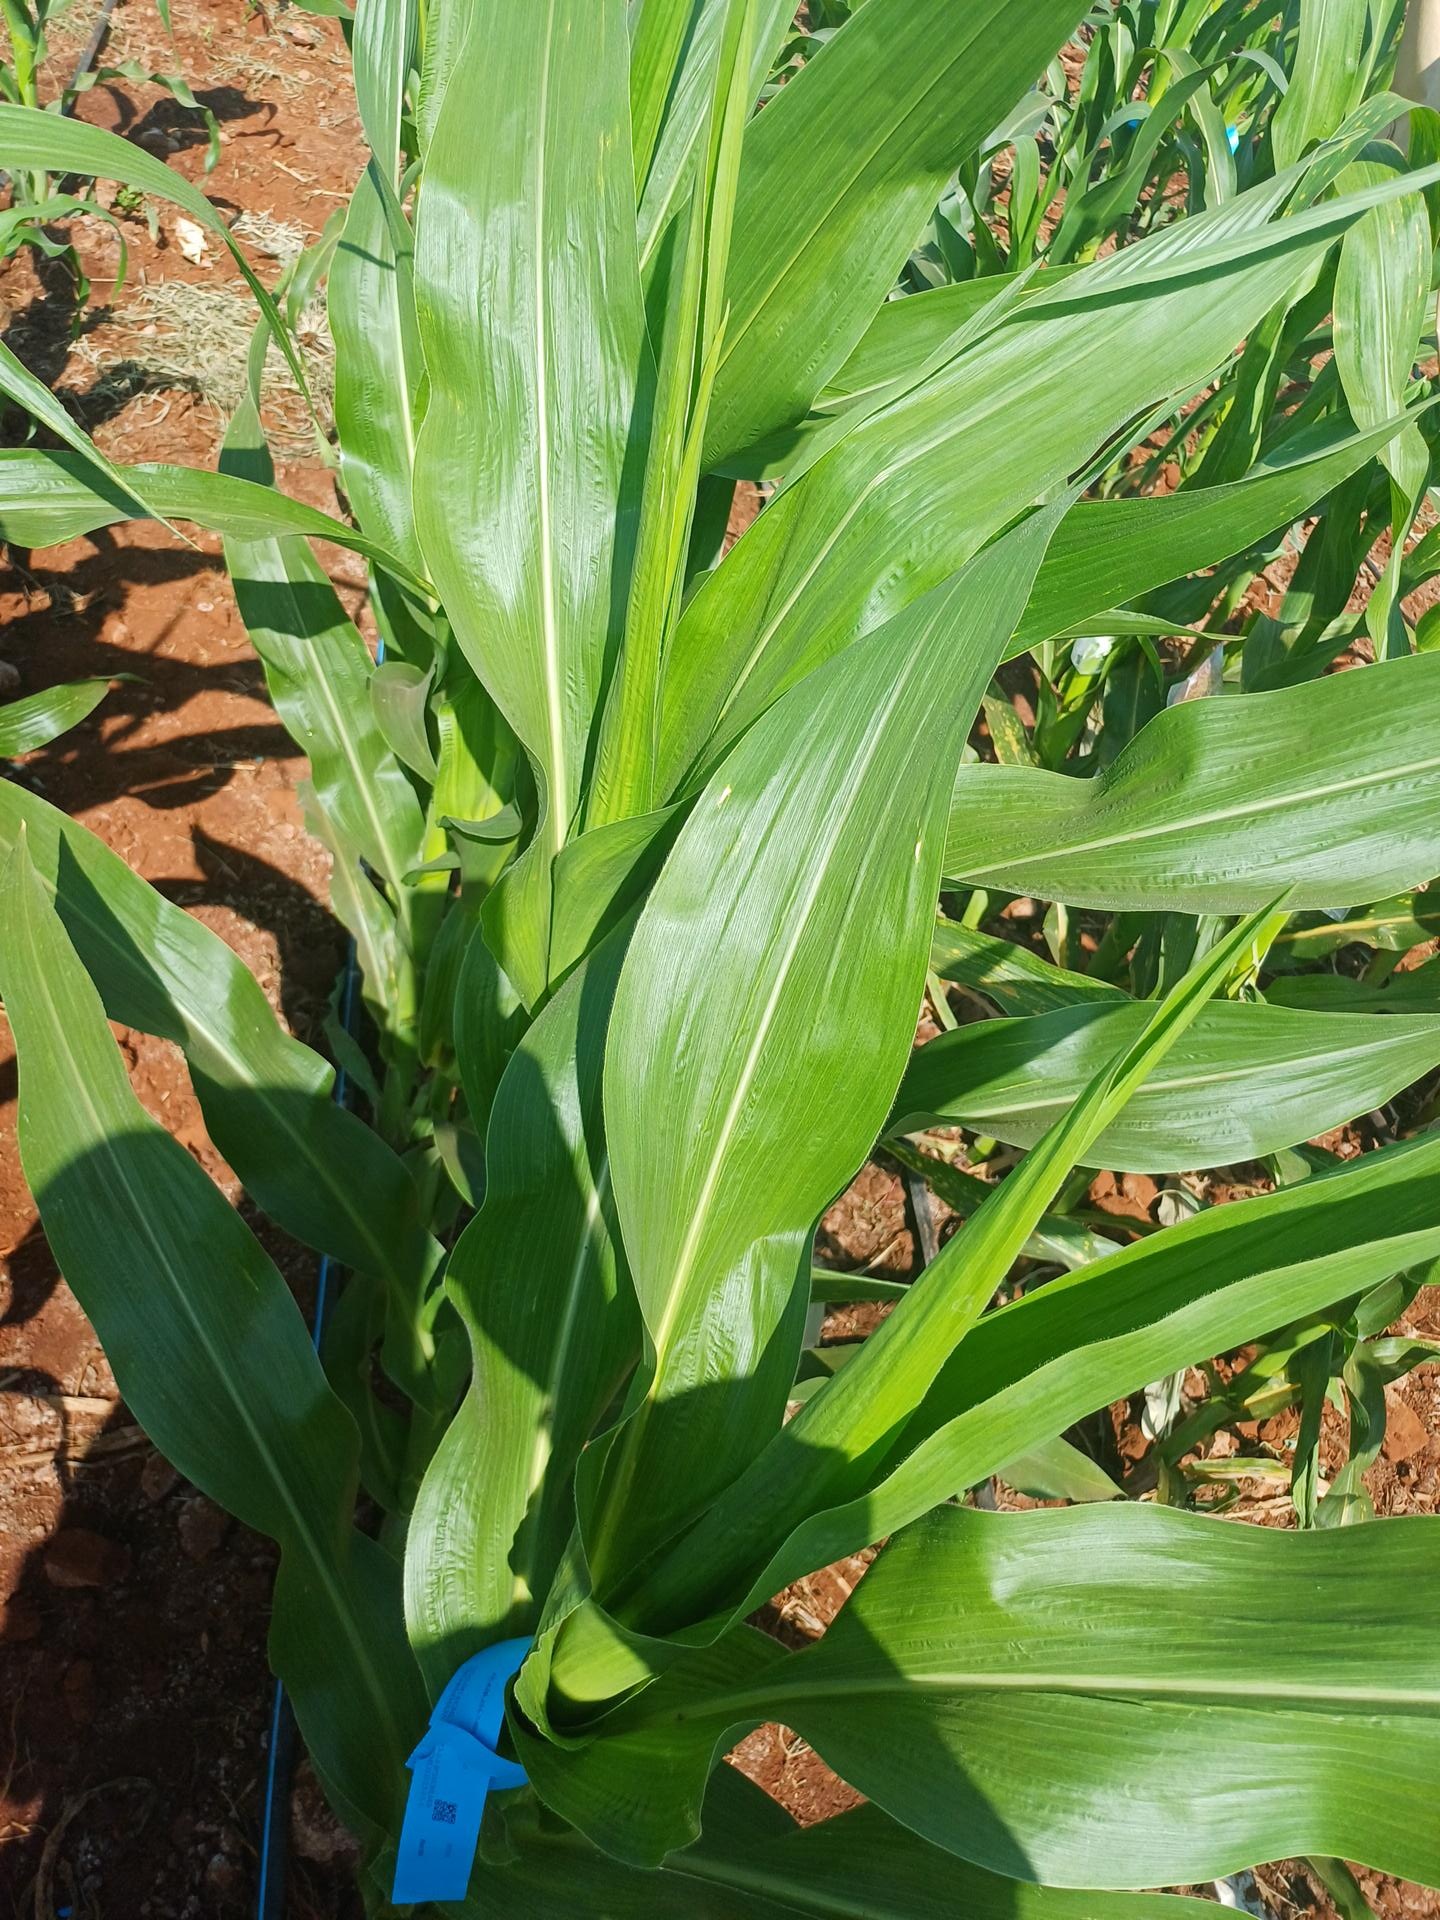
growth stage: vegetative
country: Kenya
